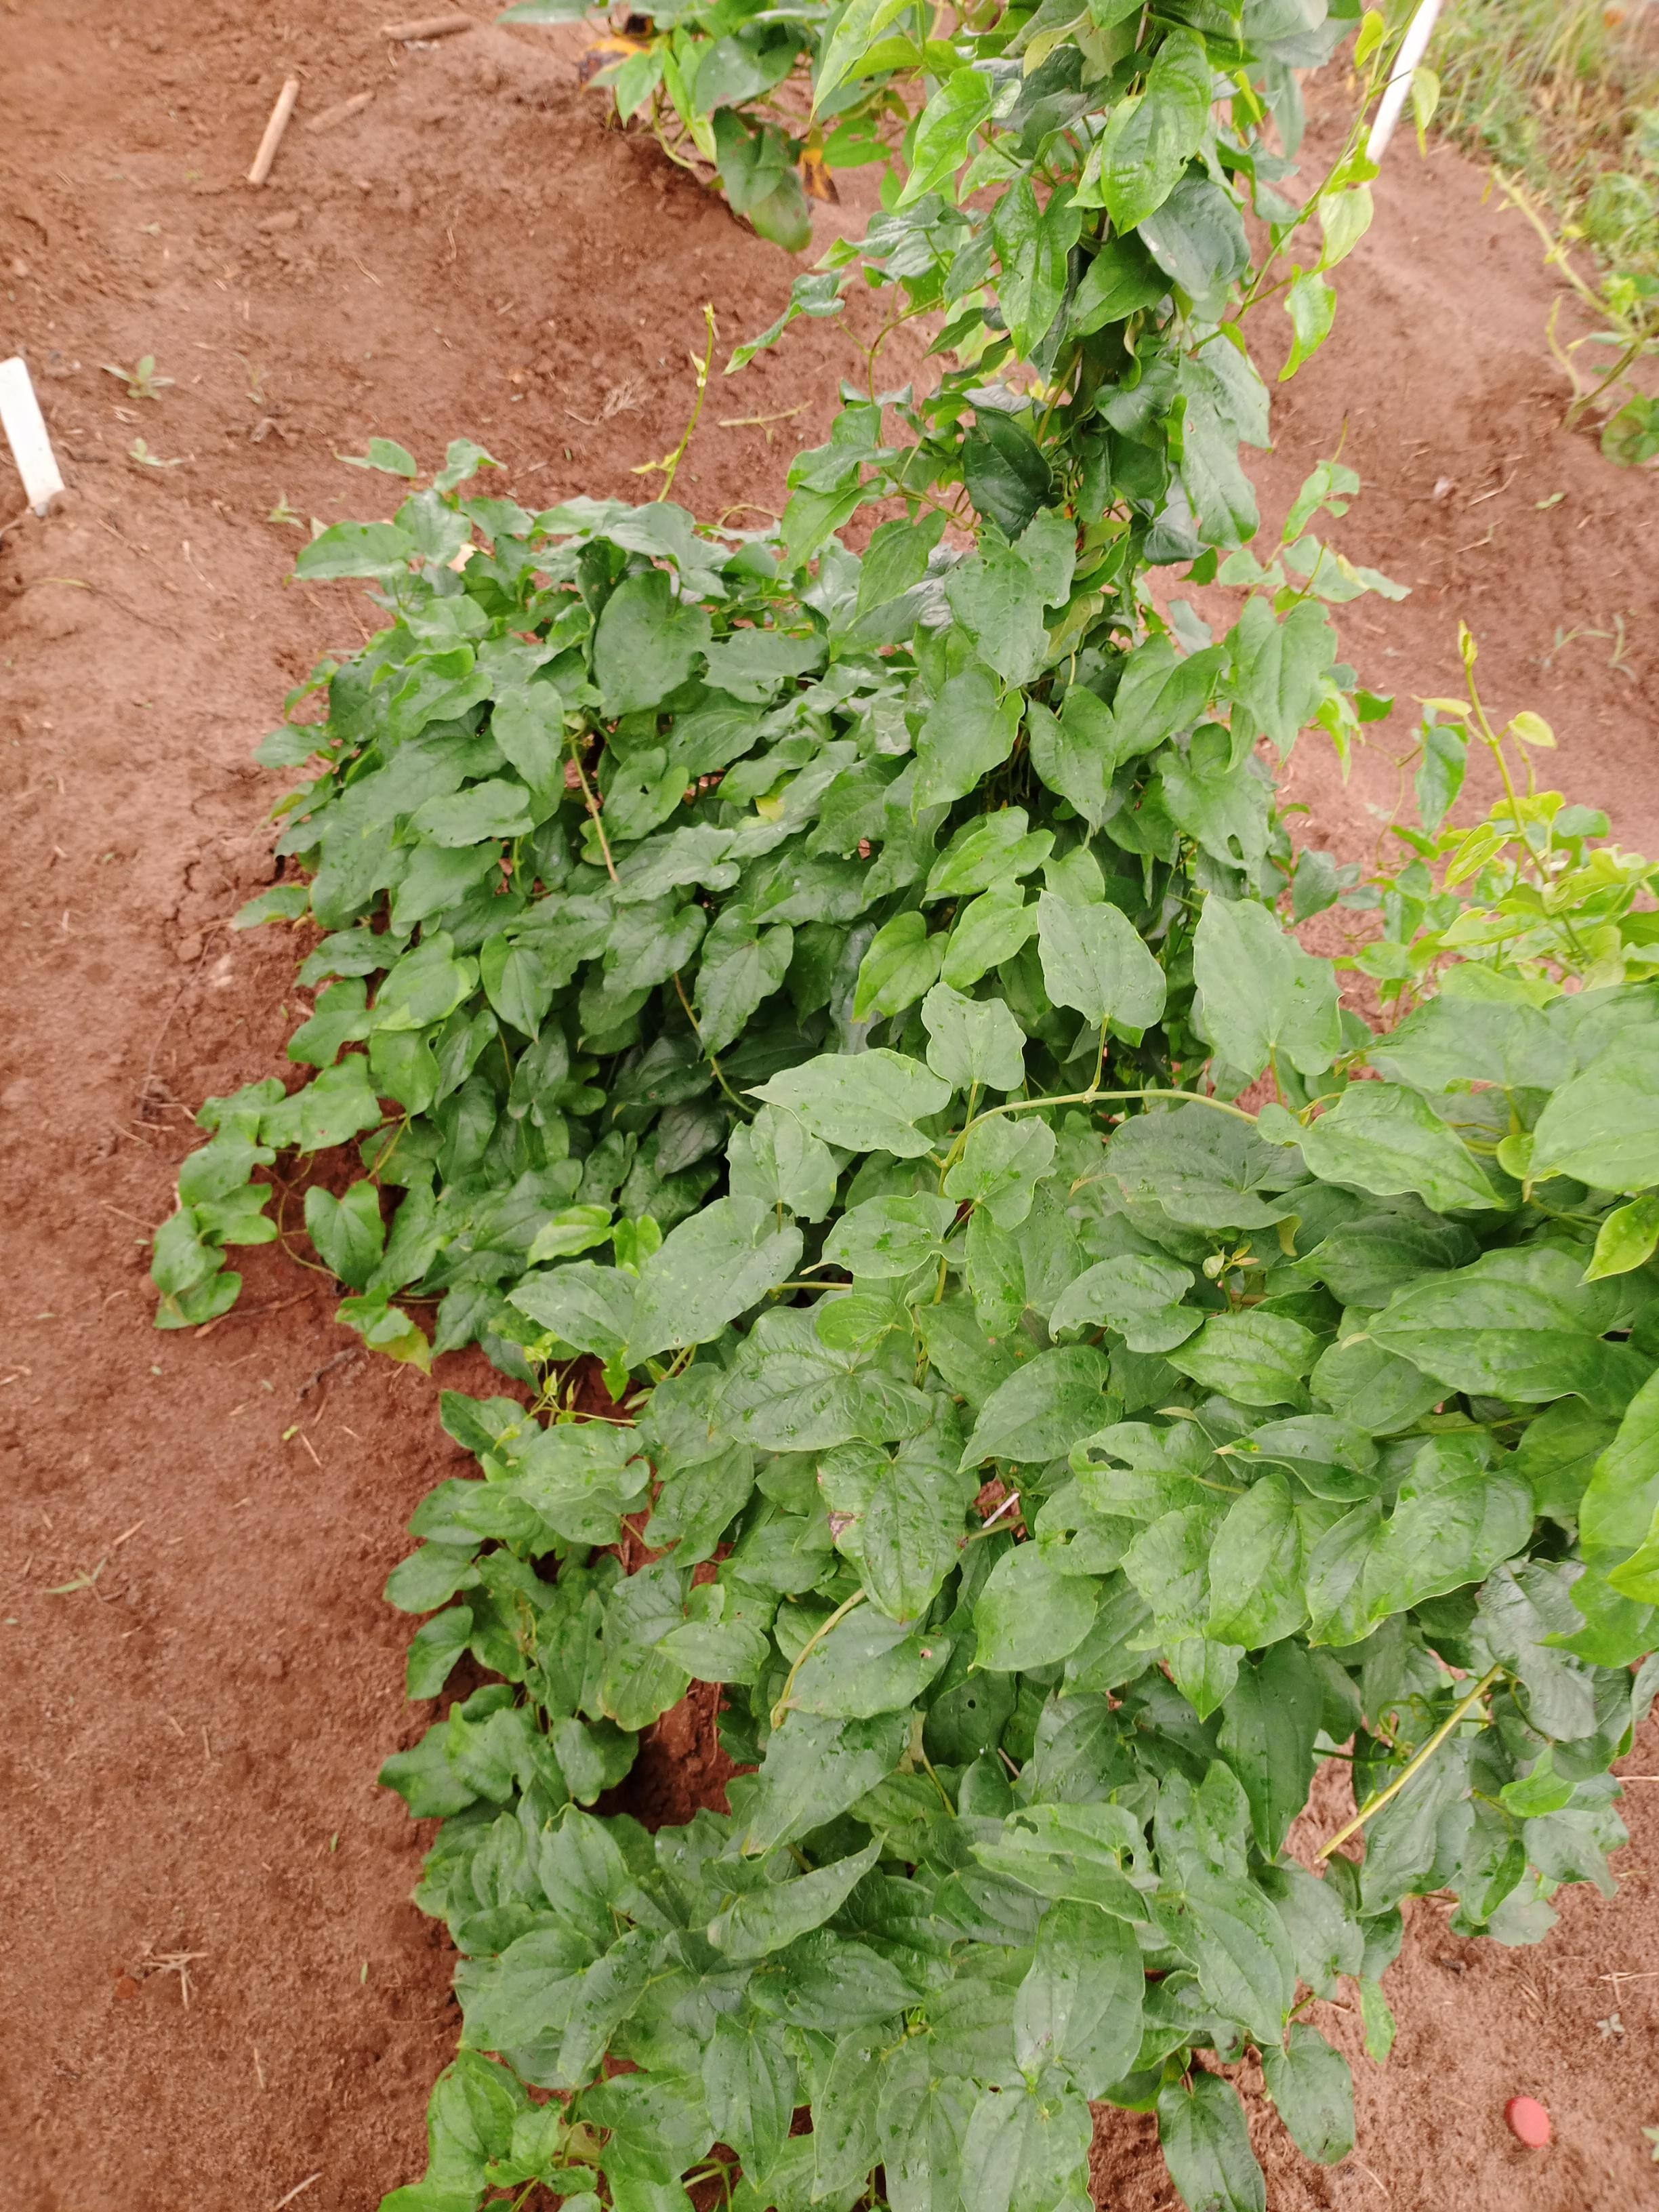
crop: yam
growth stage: vegetative
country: Nigeria
